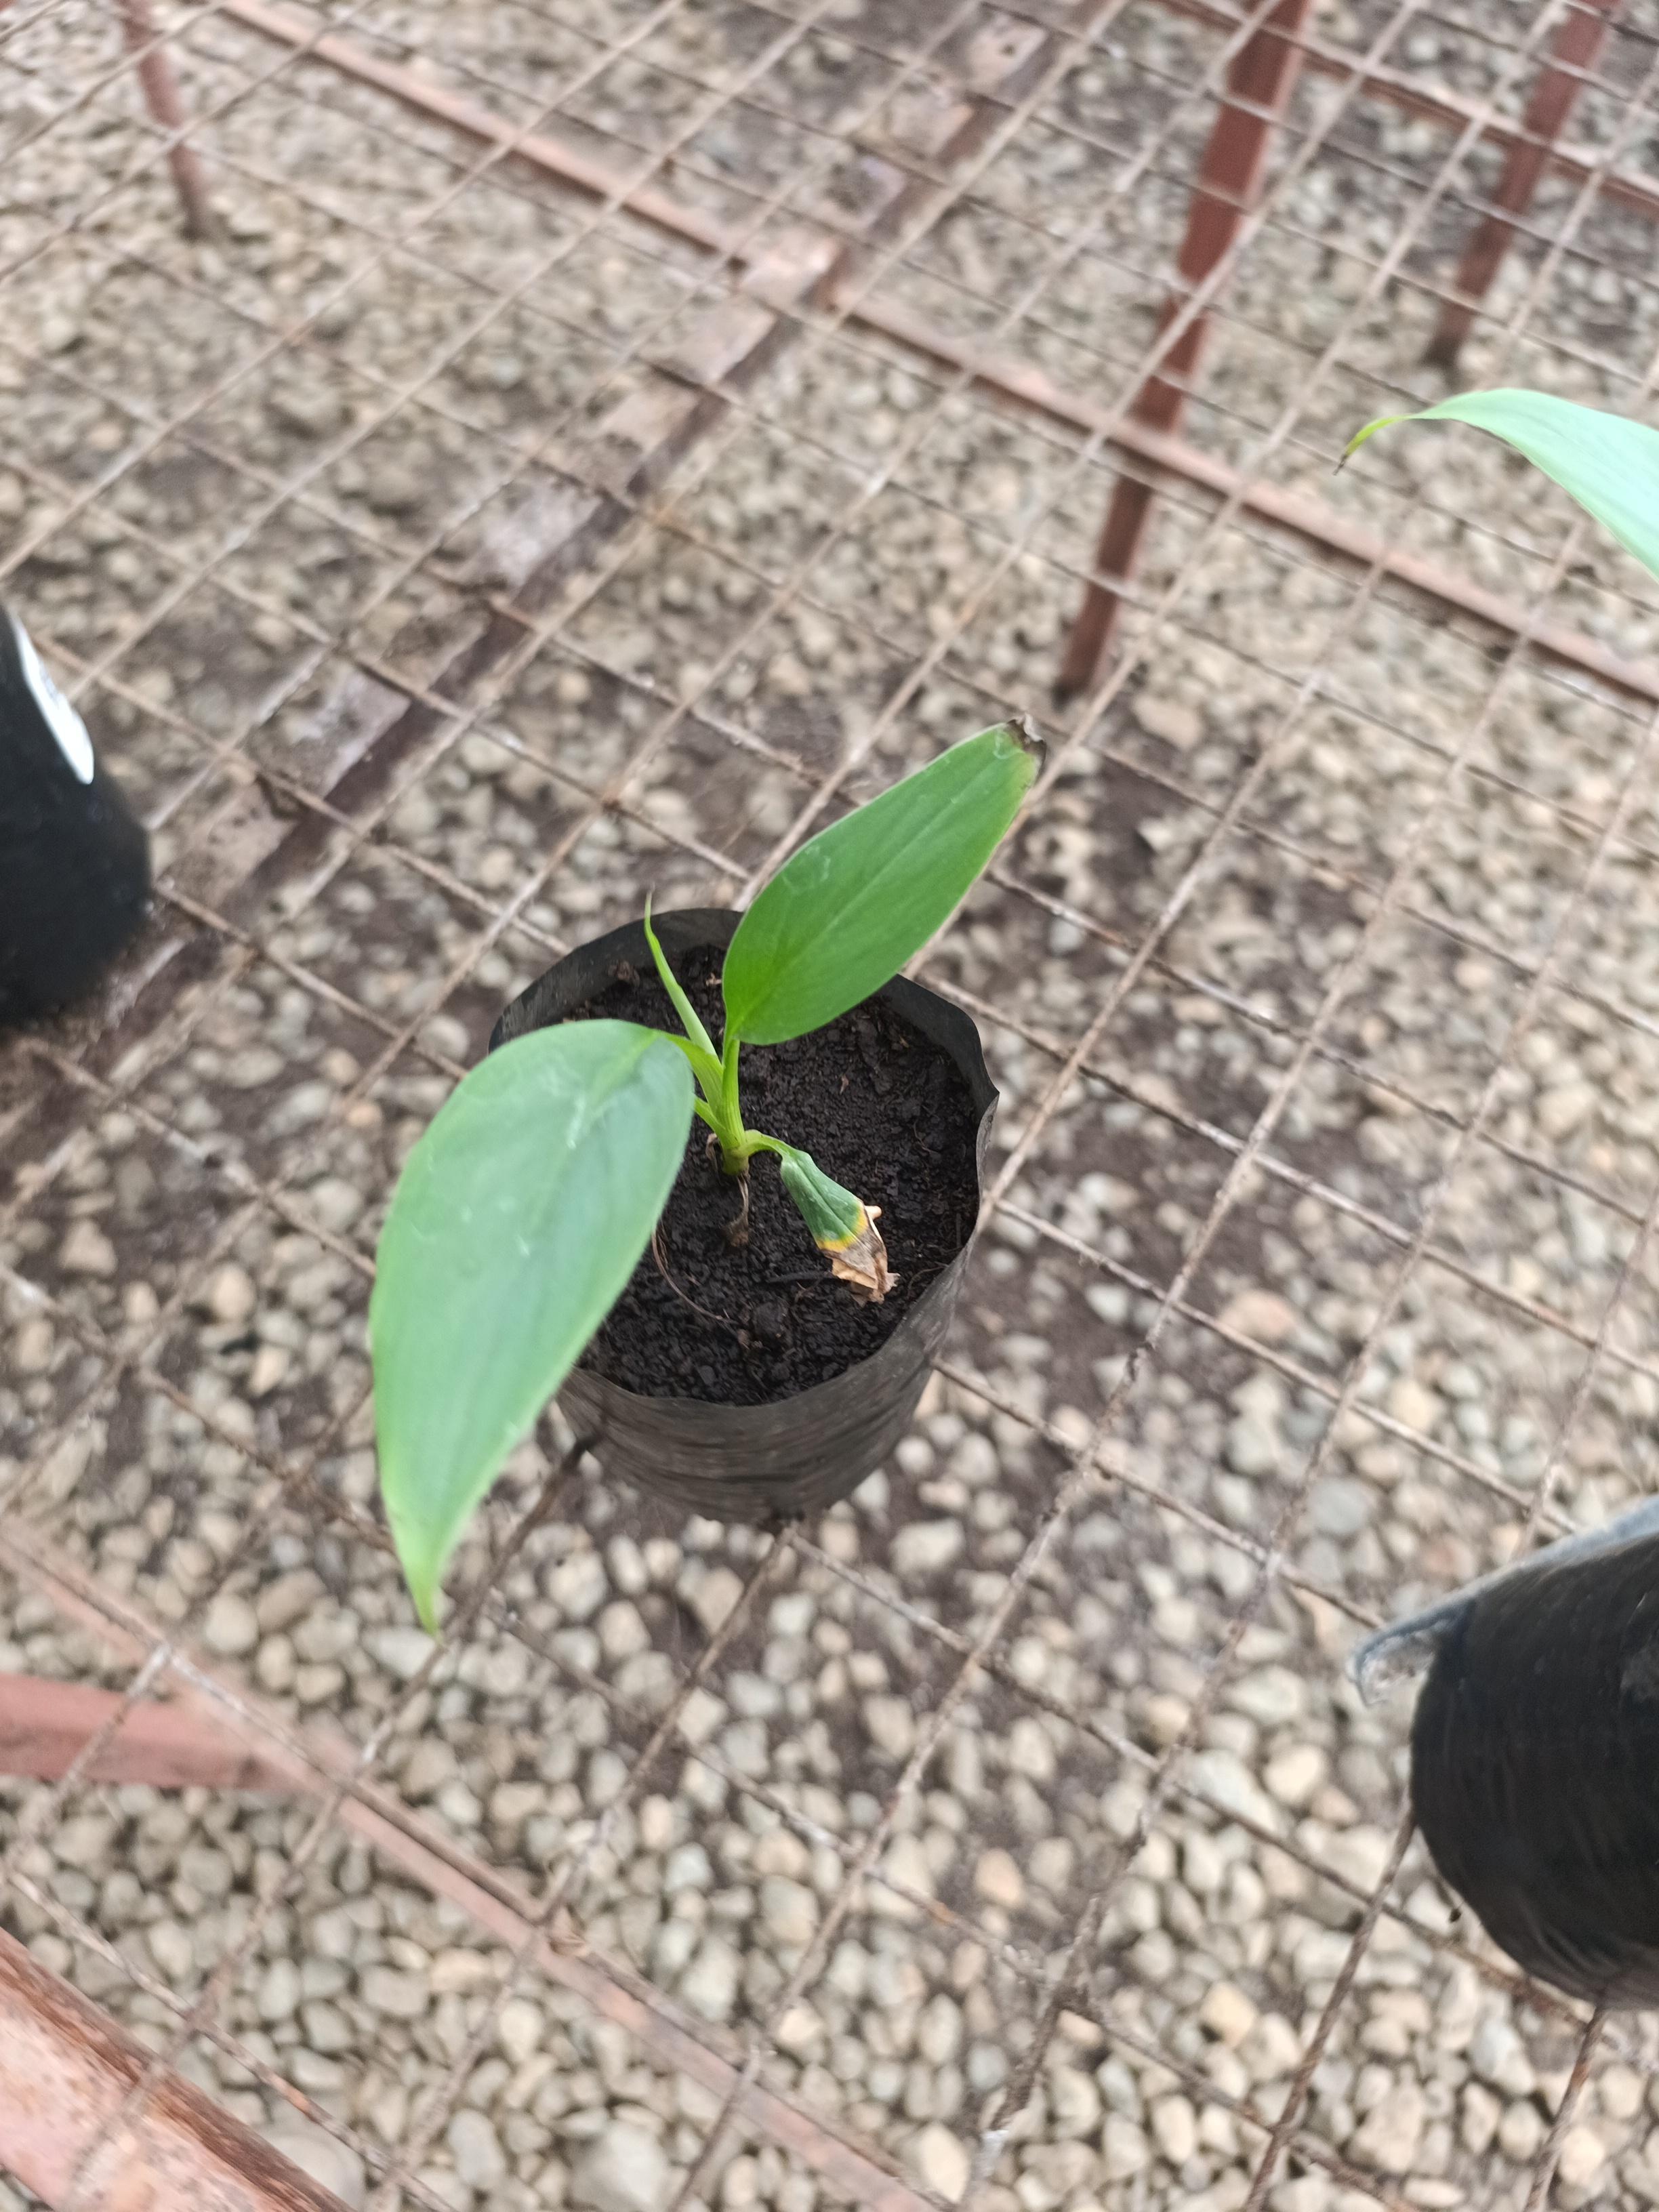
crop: banana
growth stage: vegetative
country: Tanzania
